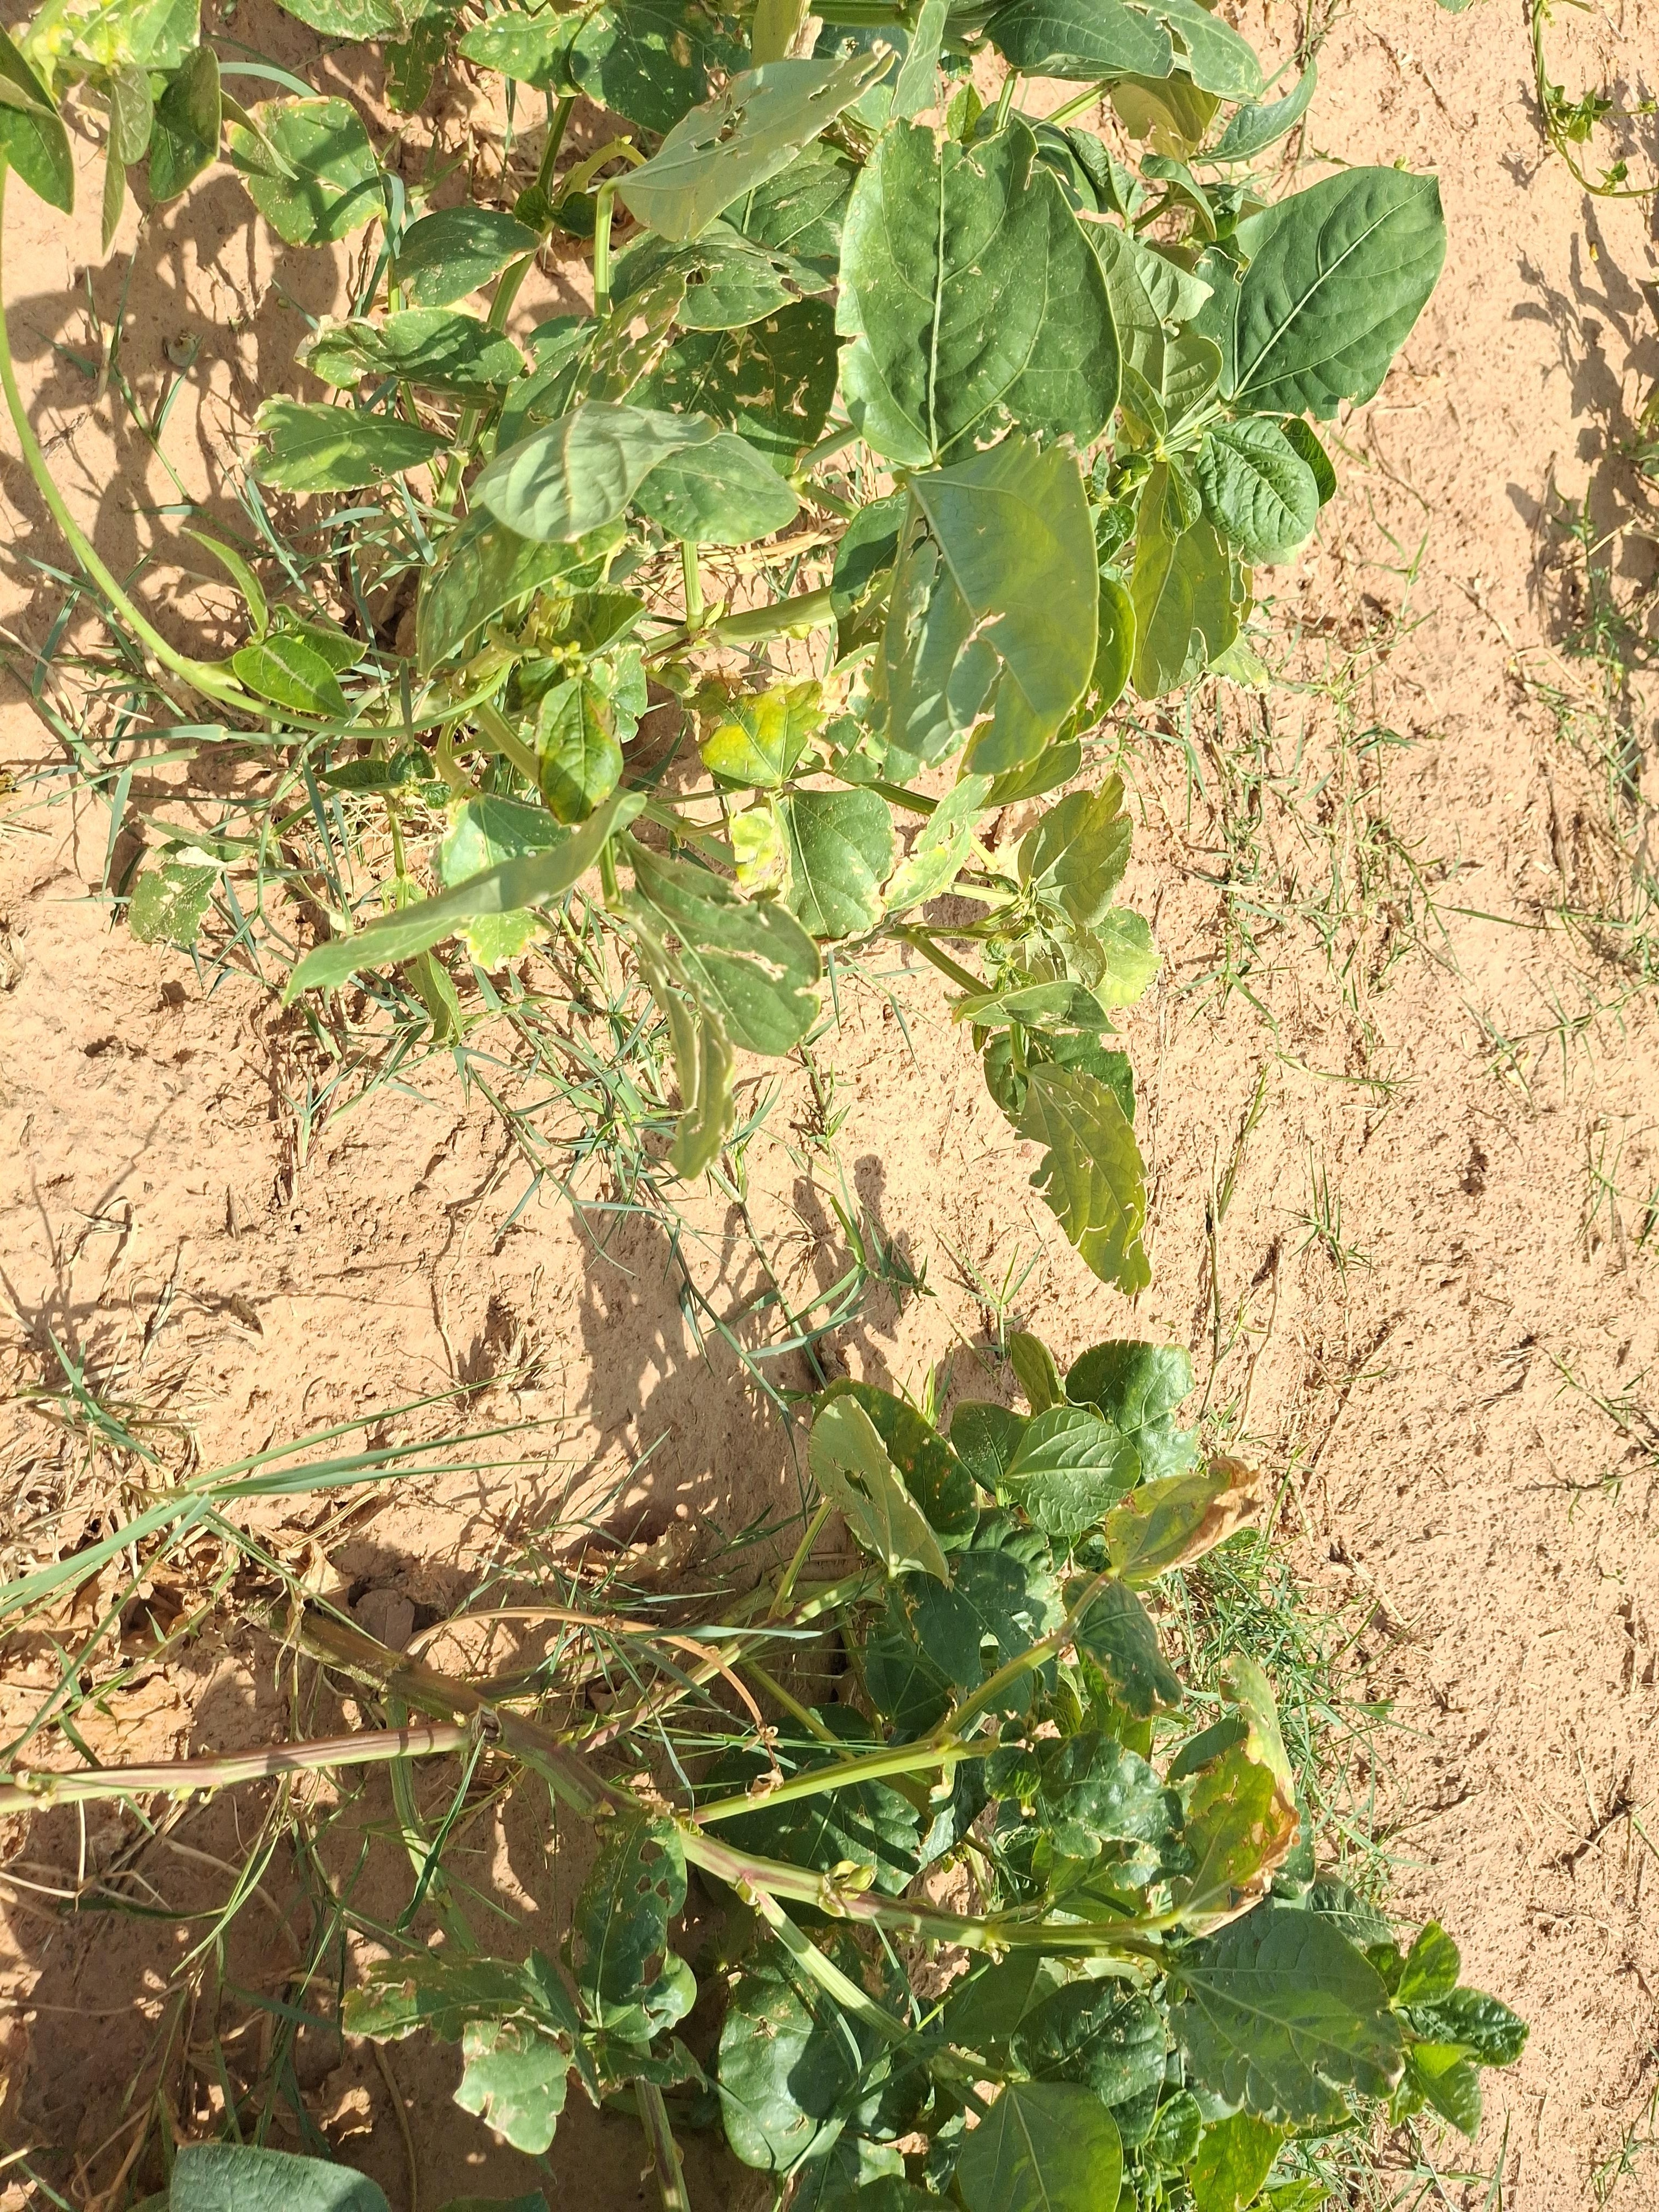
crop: cowpea
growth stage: harvest maturity
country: Nigeria
